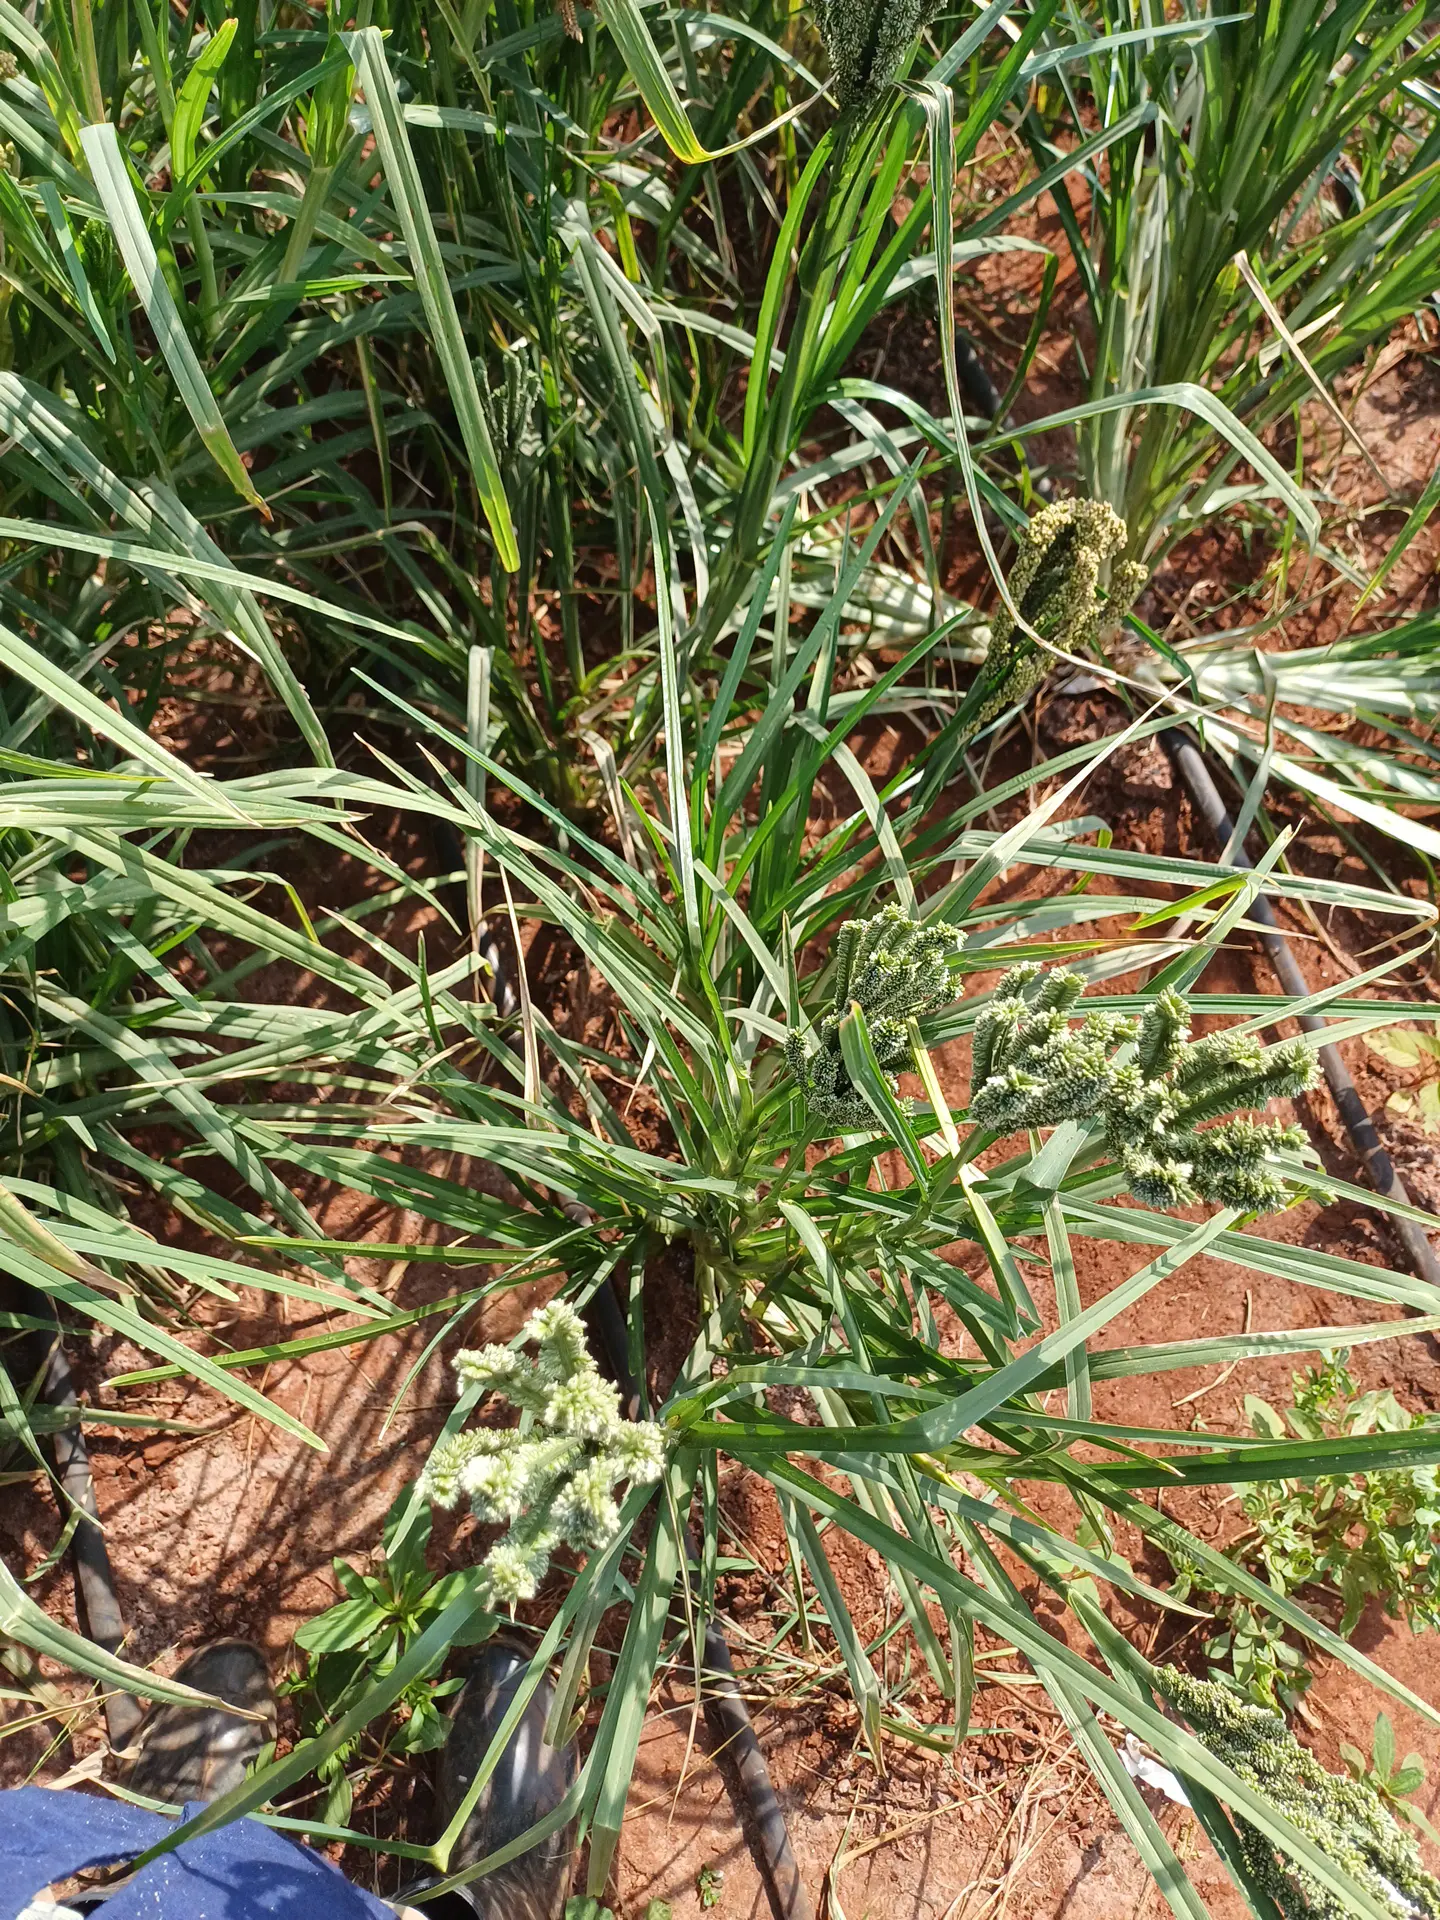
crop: finger millet
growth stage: filling grain
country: Kenya
